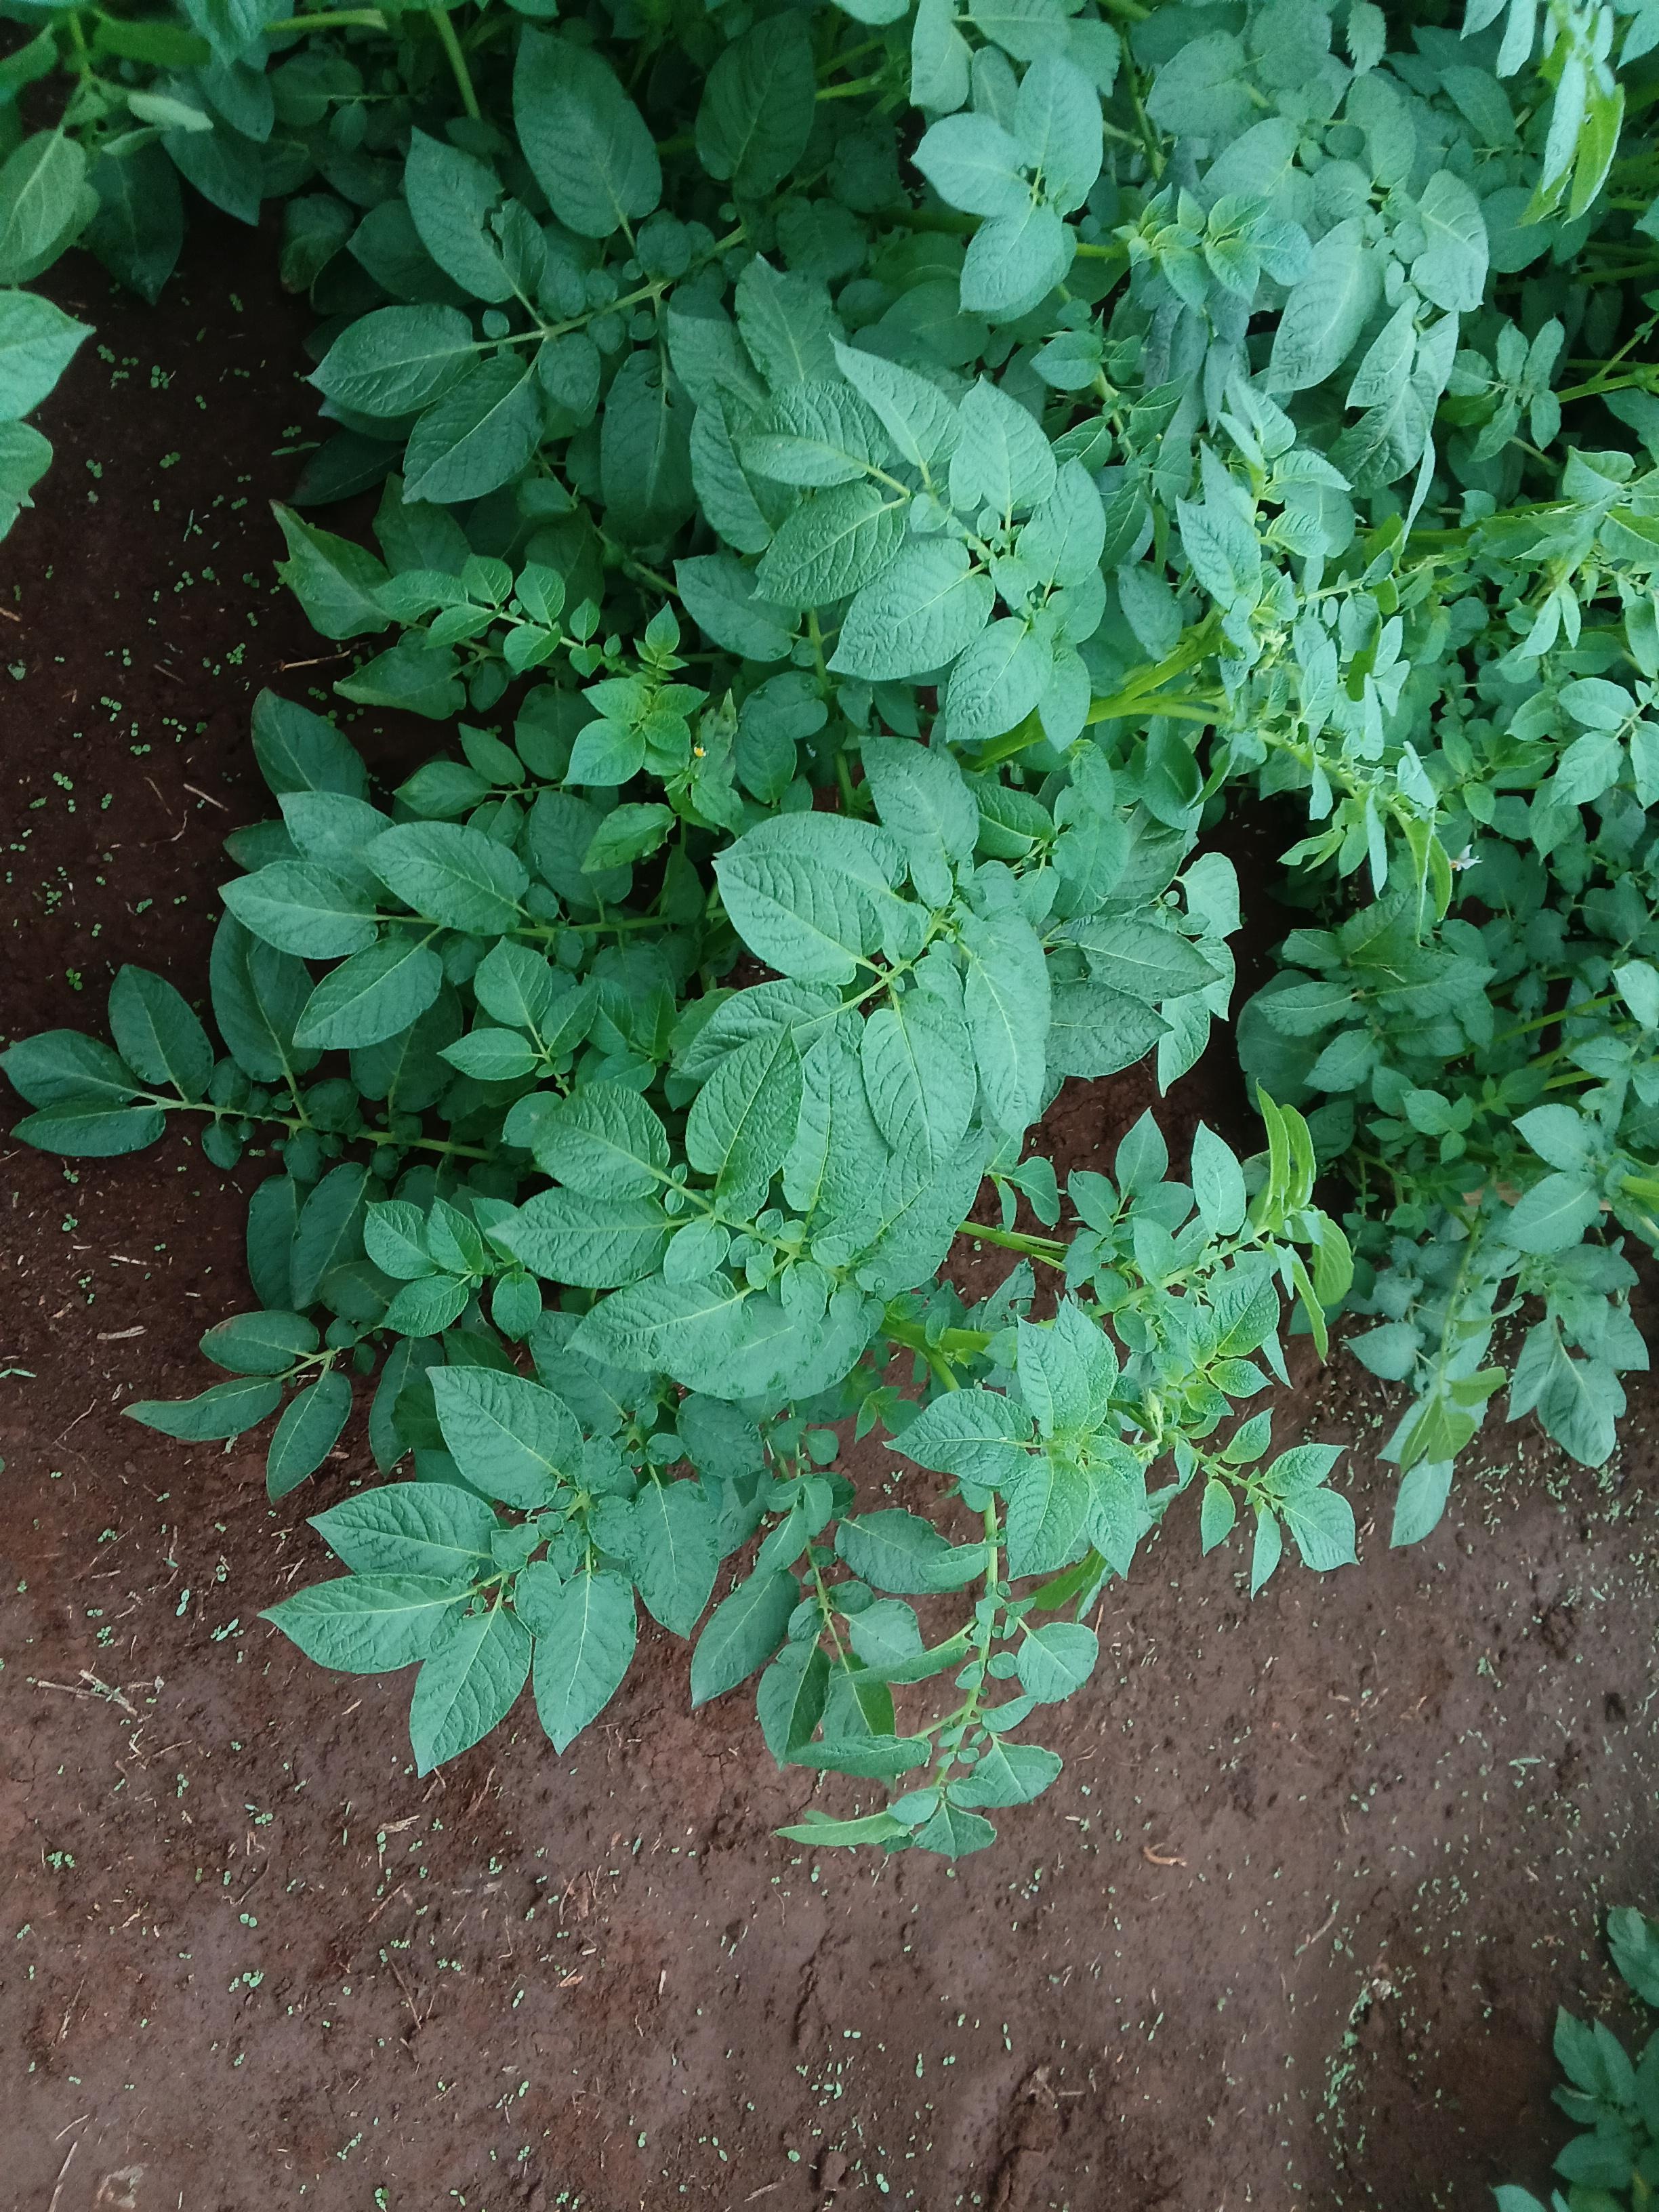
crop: potato
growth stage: flowering
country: Kenya
